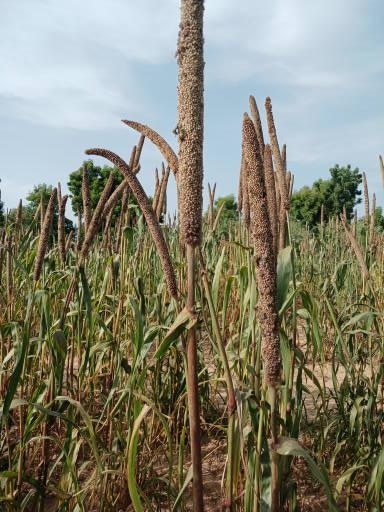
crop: pearl millet
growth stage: maturity
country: Senegal
